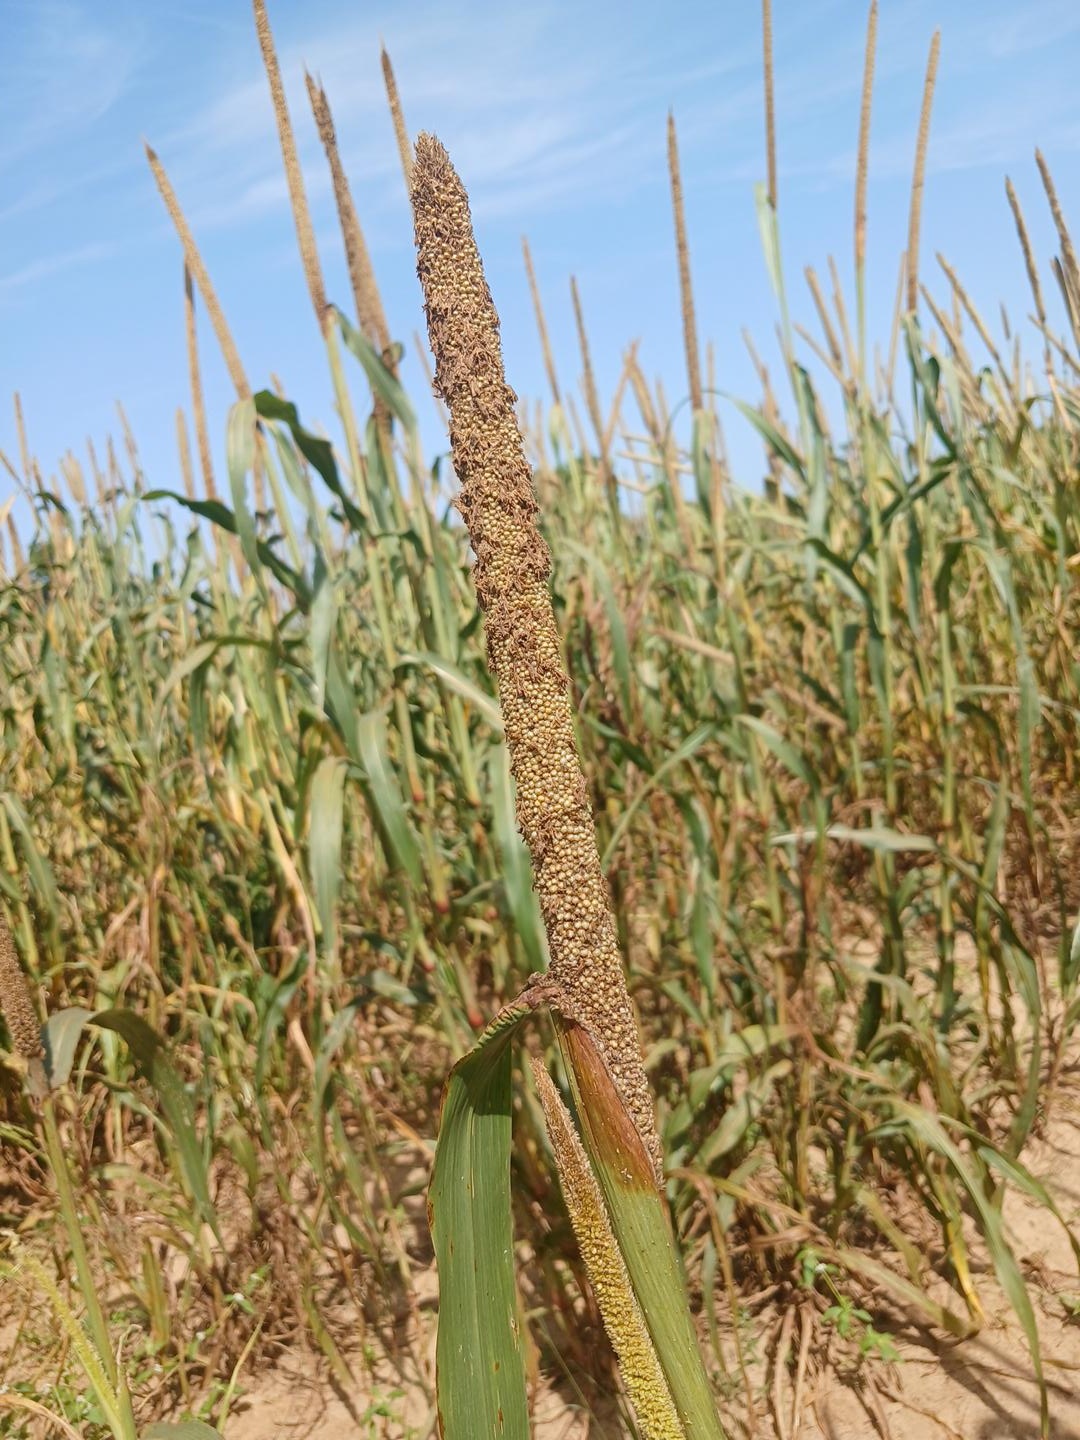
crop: pearl millet
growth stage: maturity
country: Senegal
